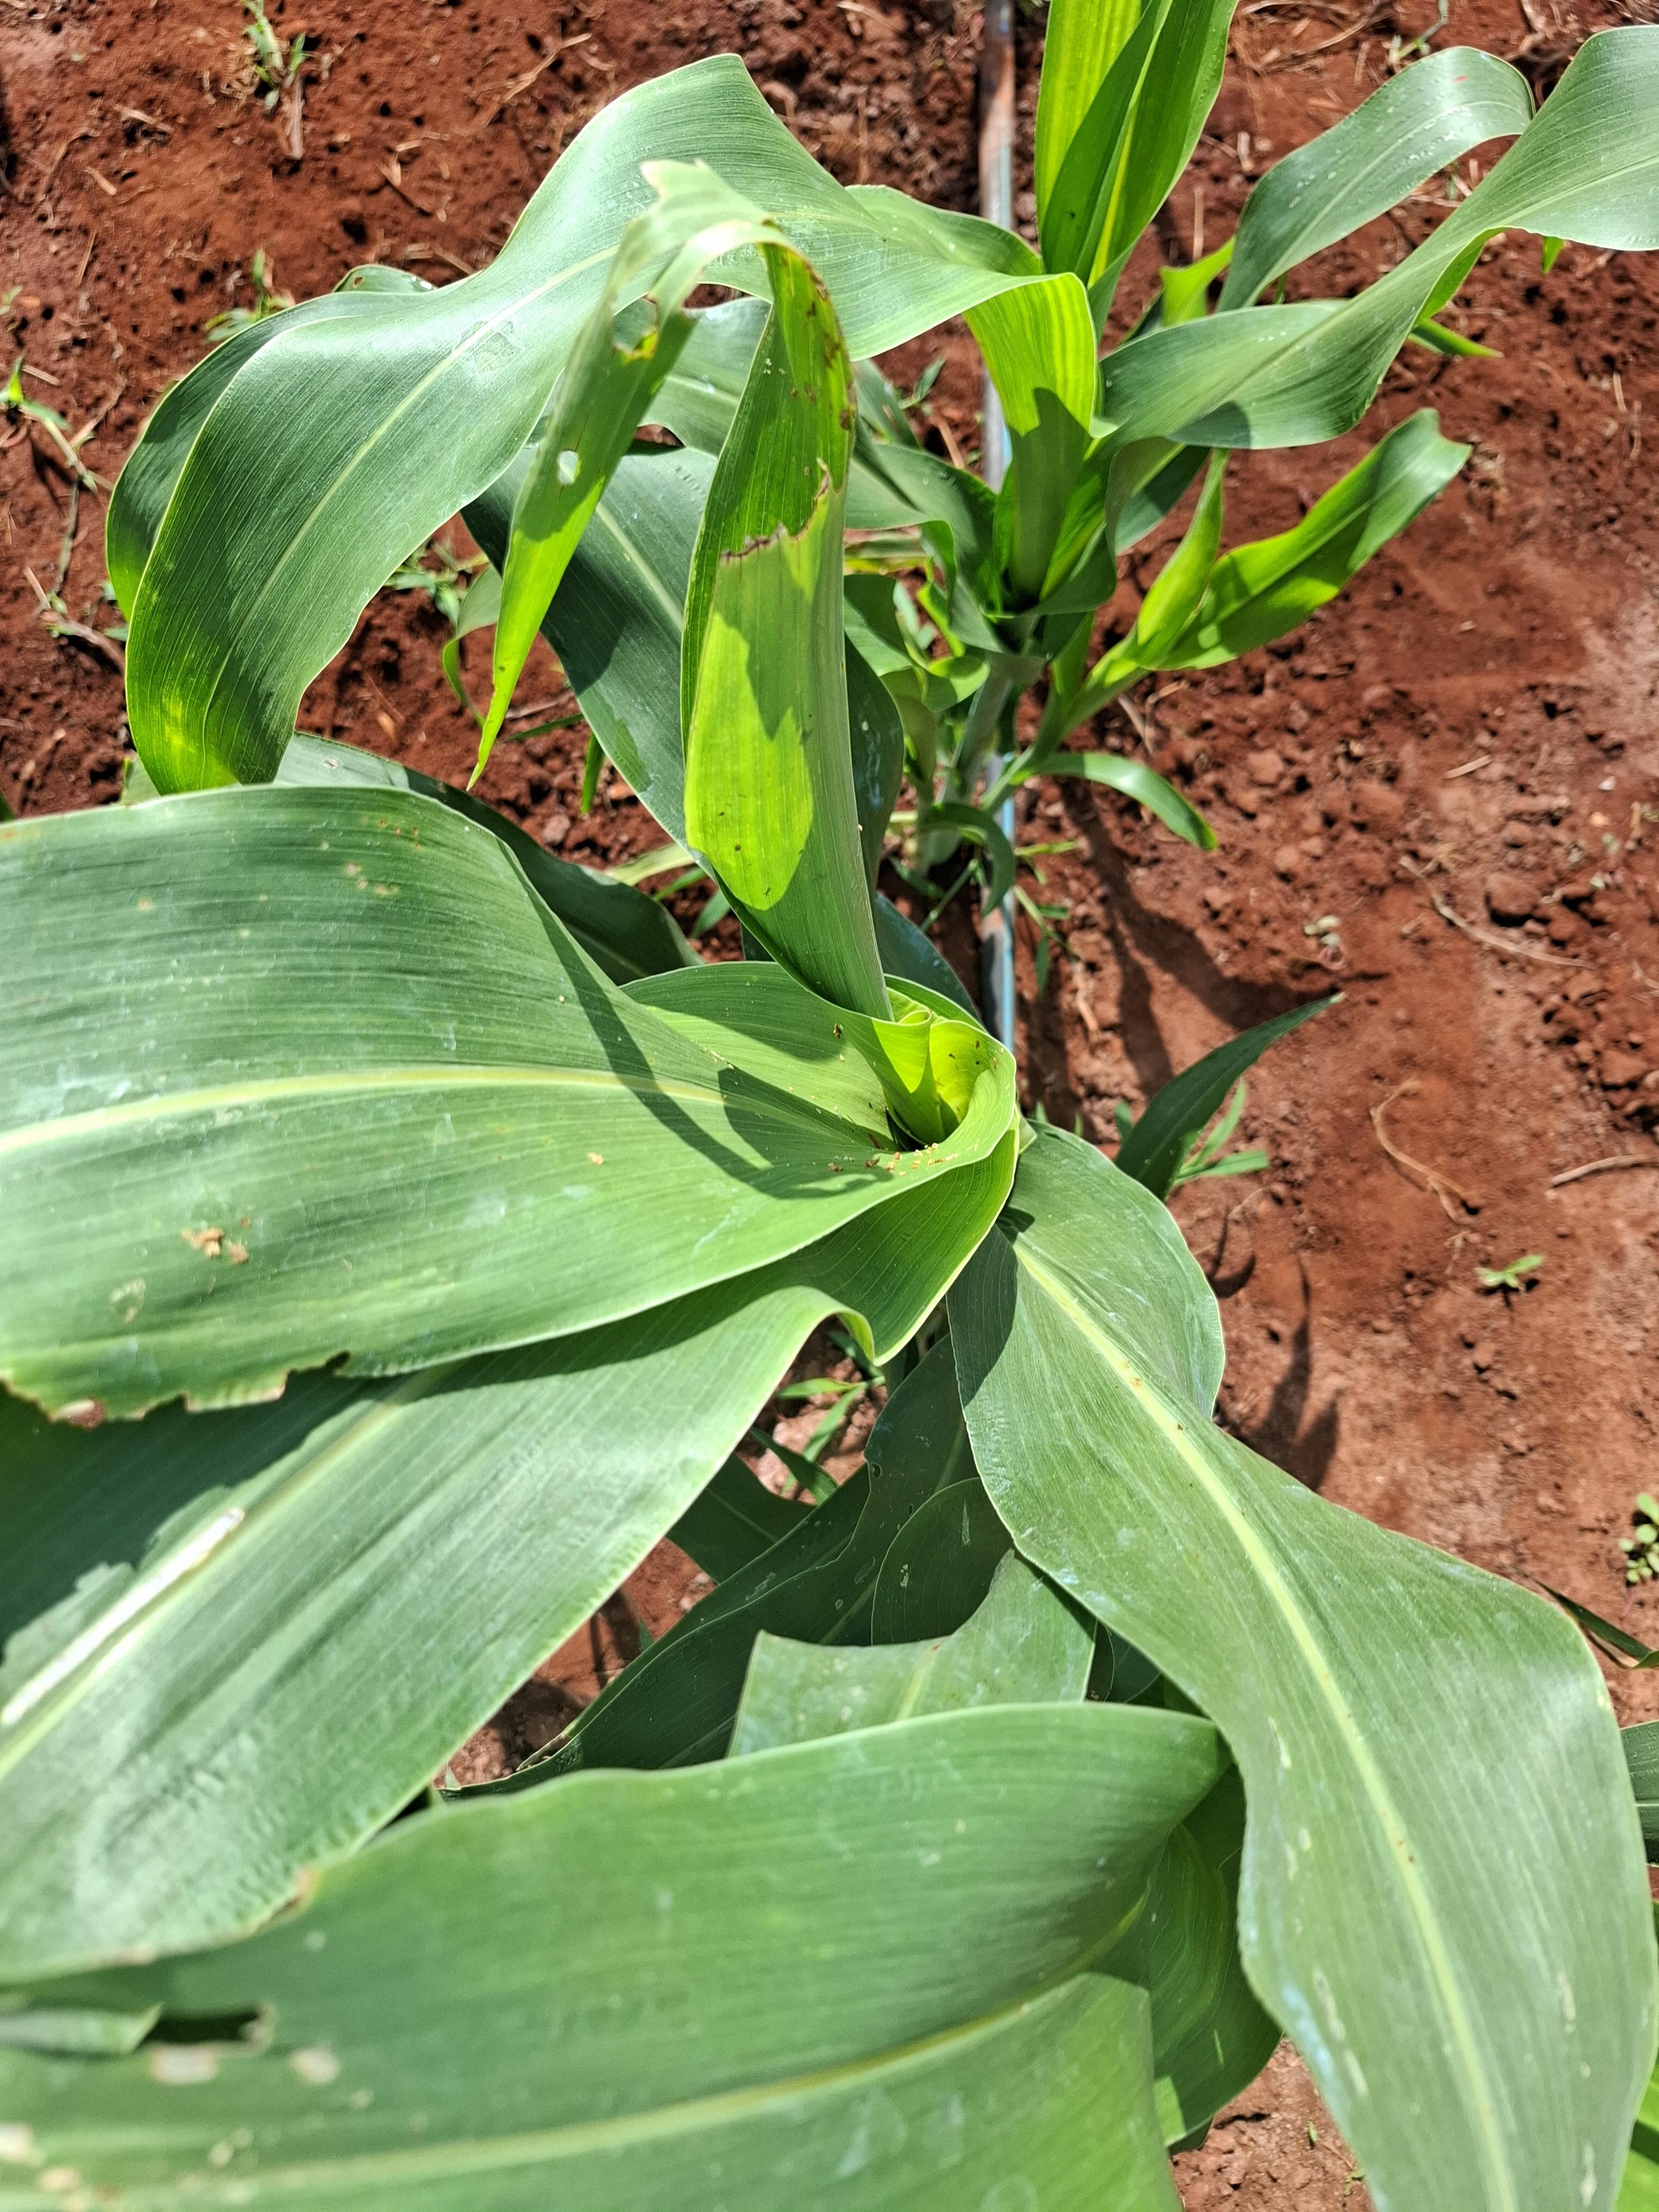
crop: sorghum
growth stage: elongation stem
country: Kenya
